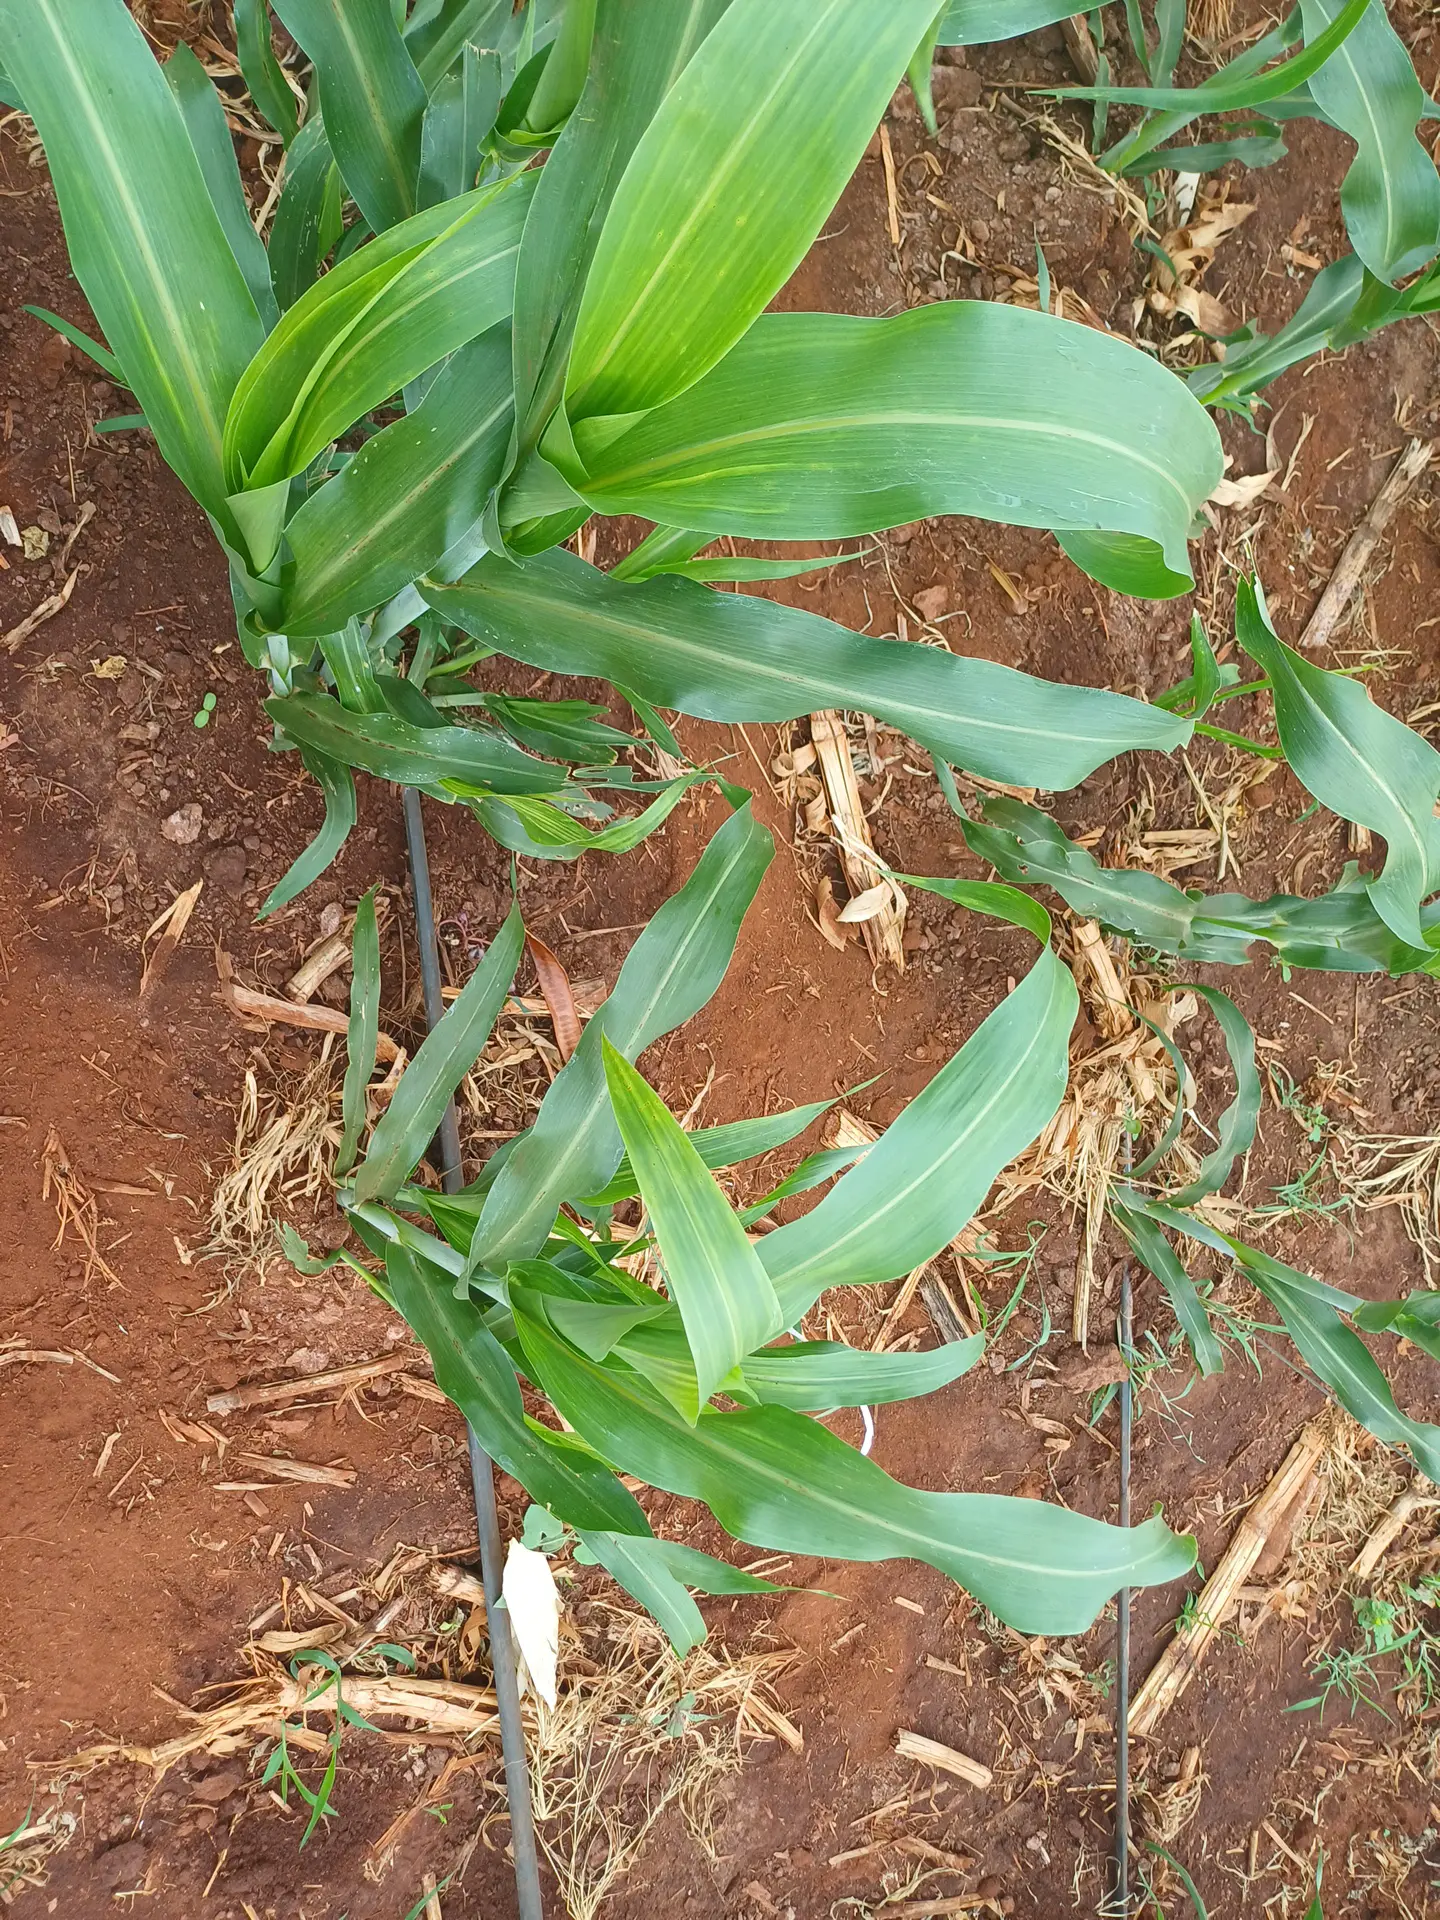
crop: sorghum
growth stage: vegetative
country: Kenya
